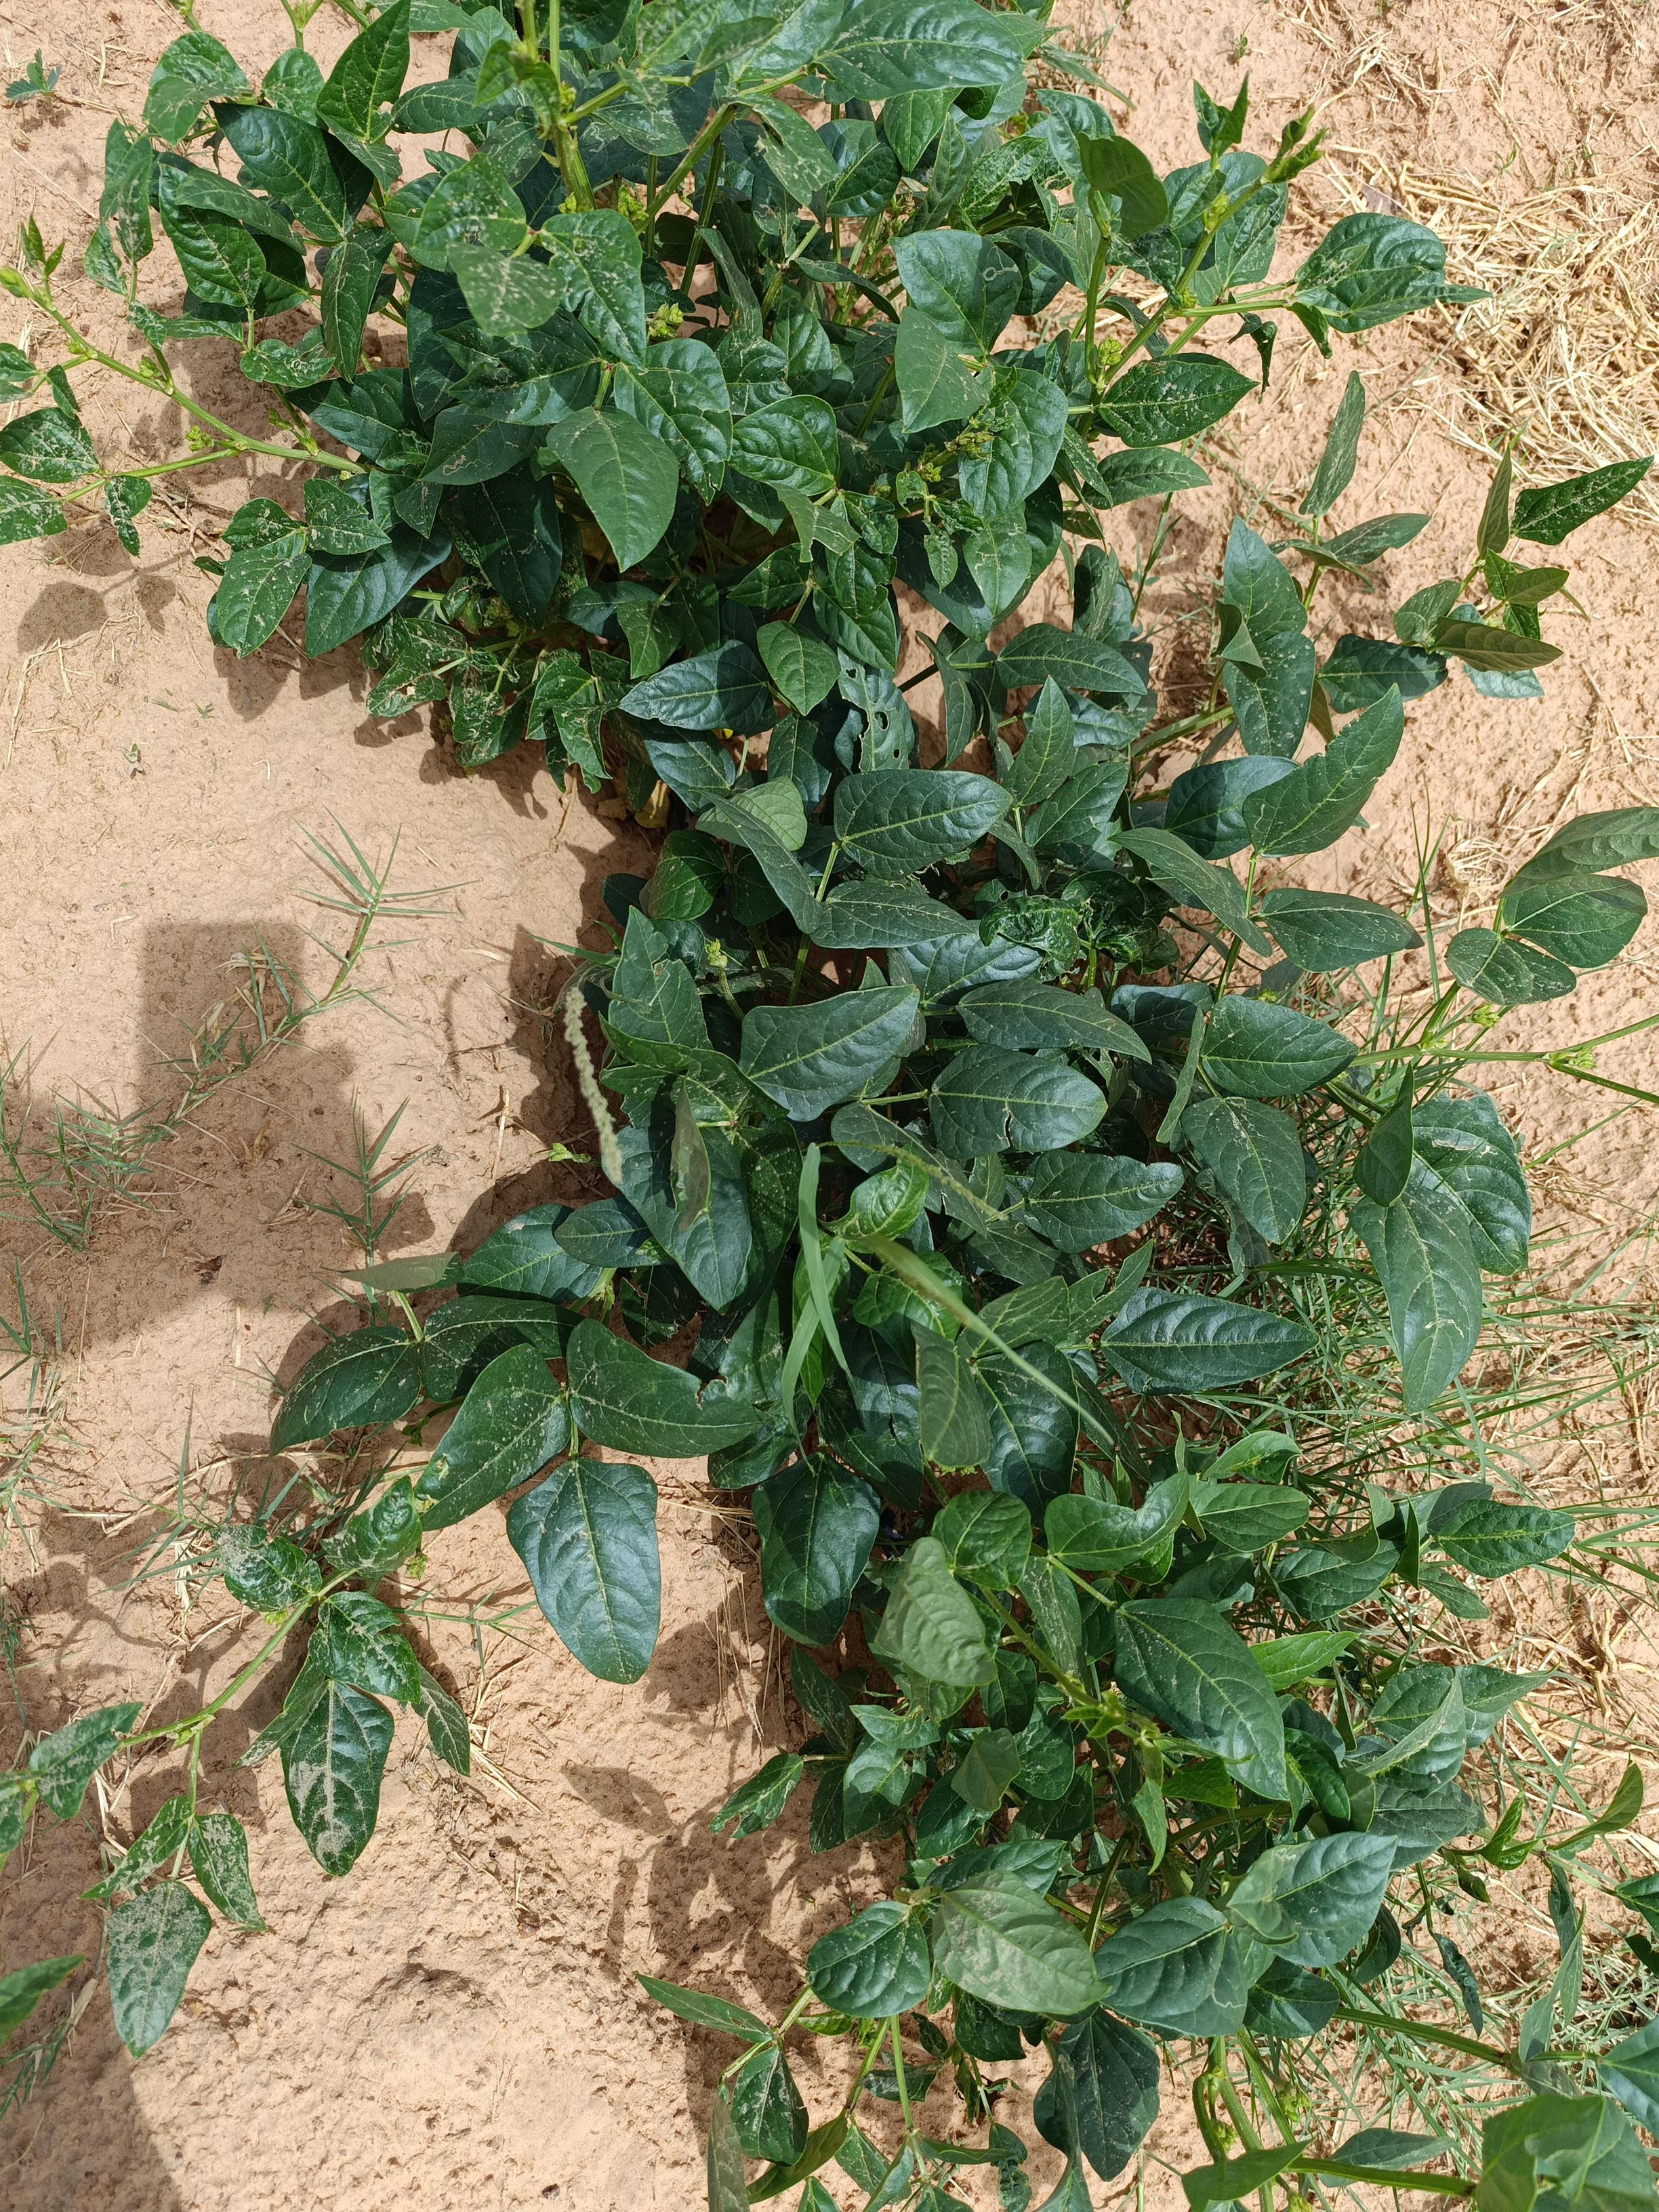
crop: cowpea
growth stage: vegetative
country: Nigeria
